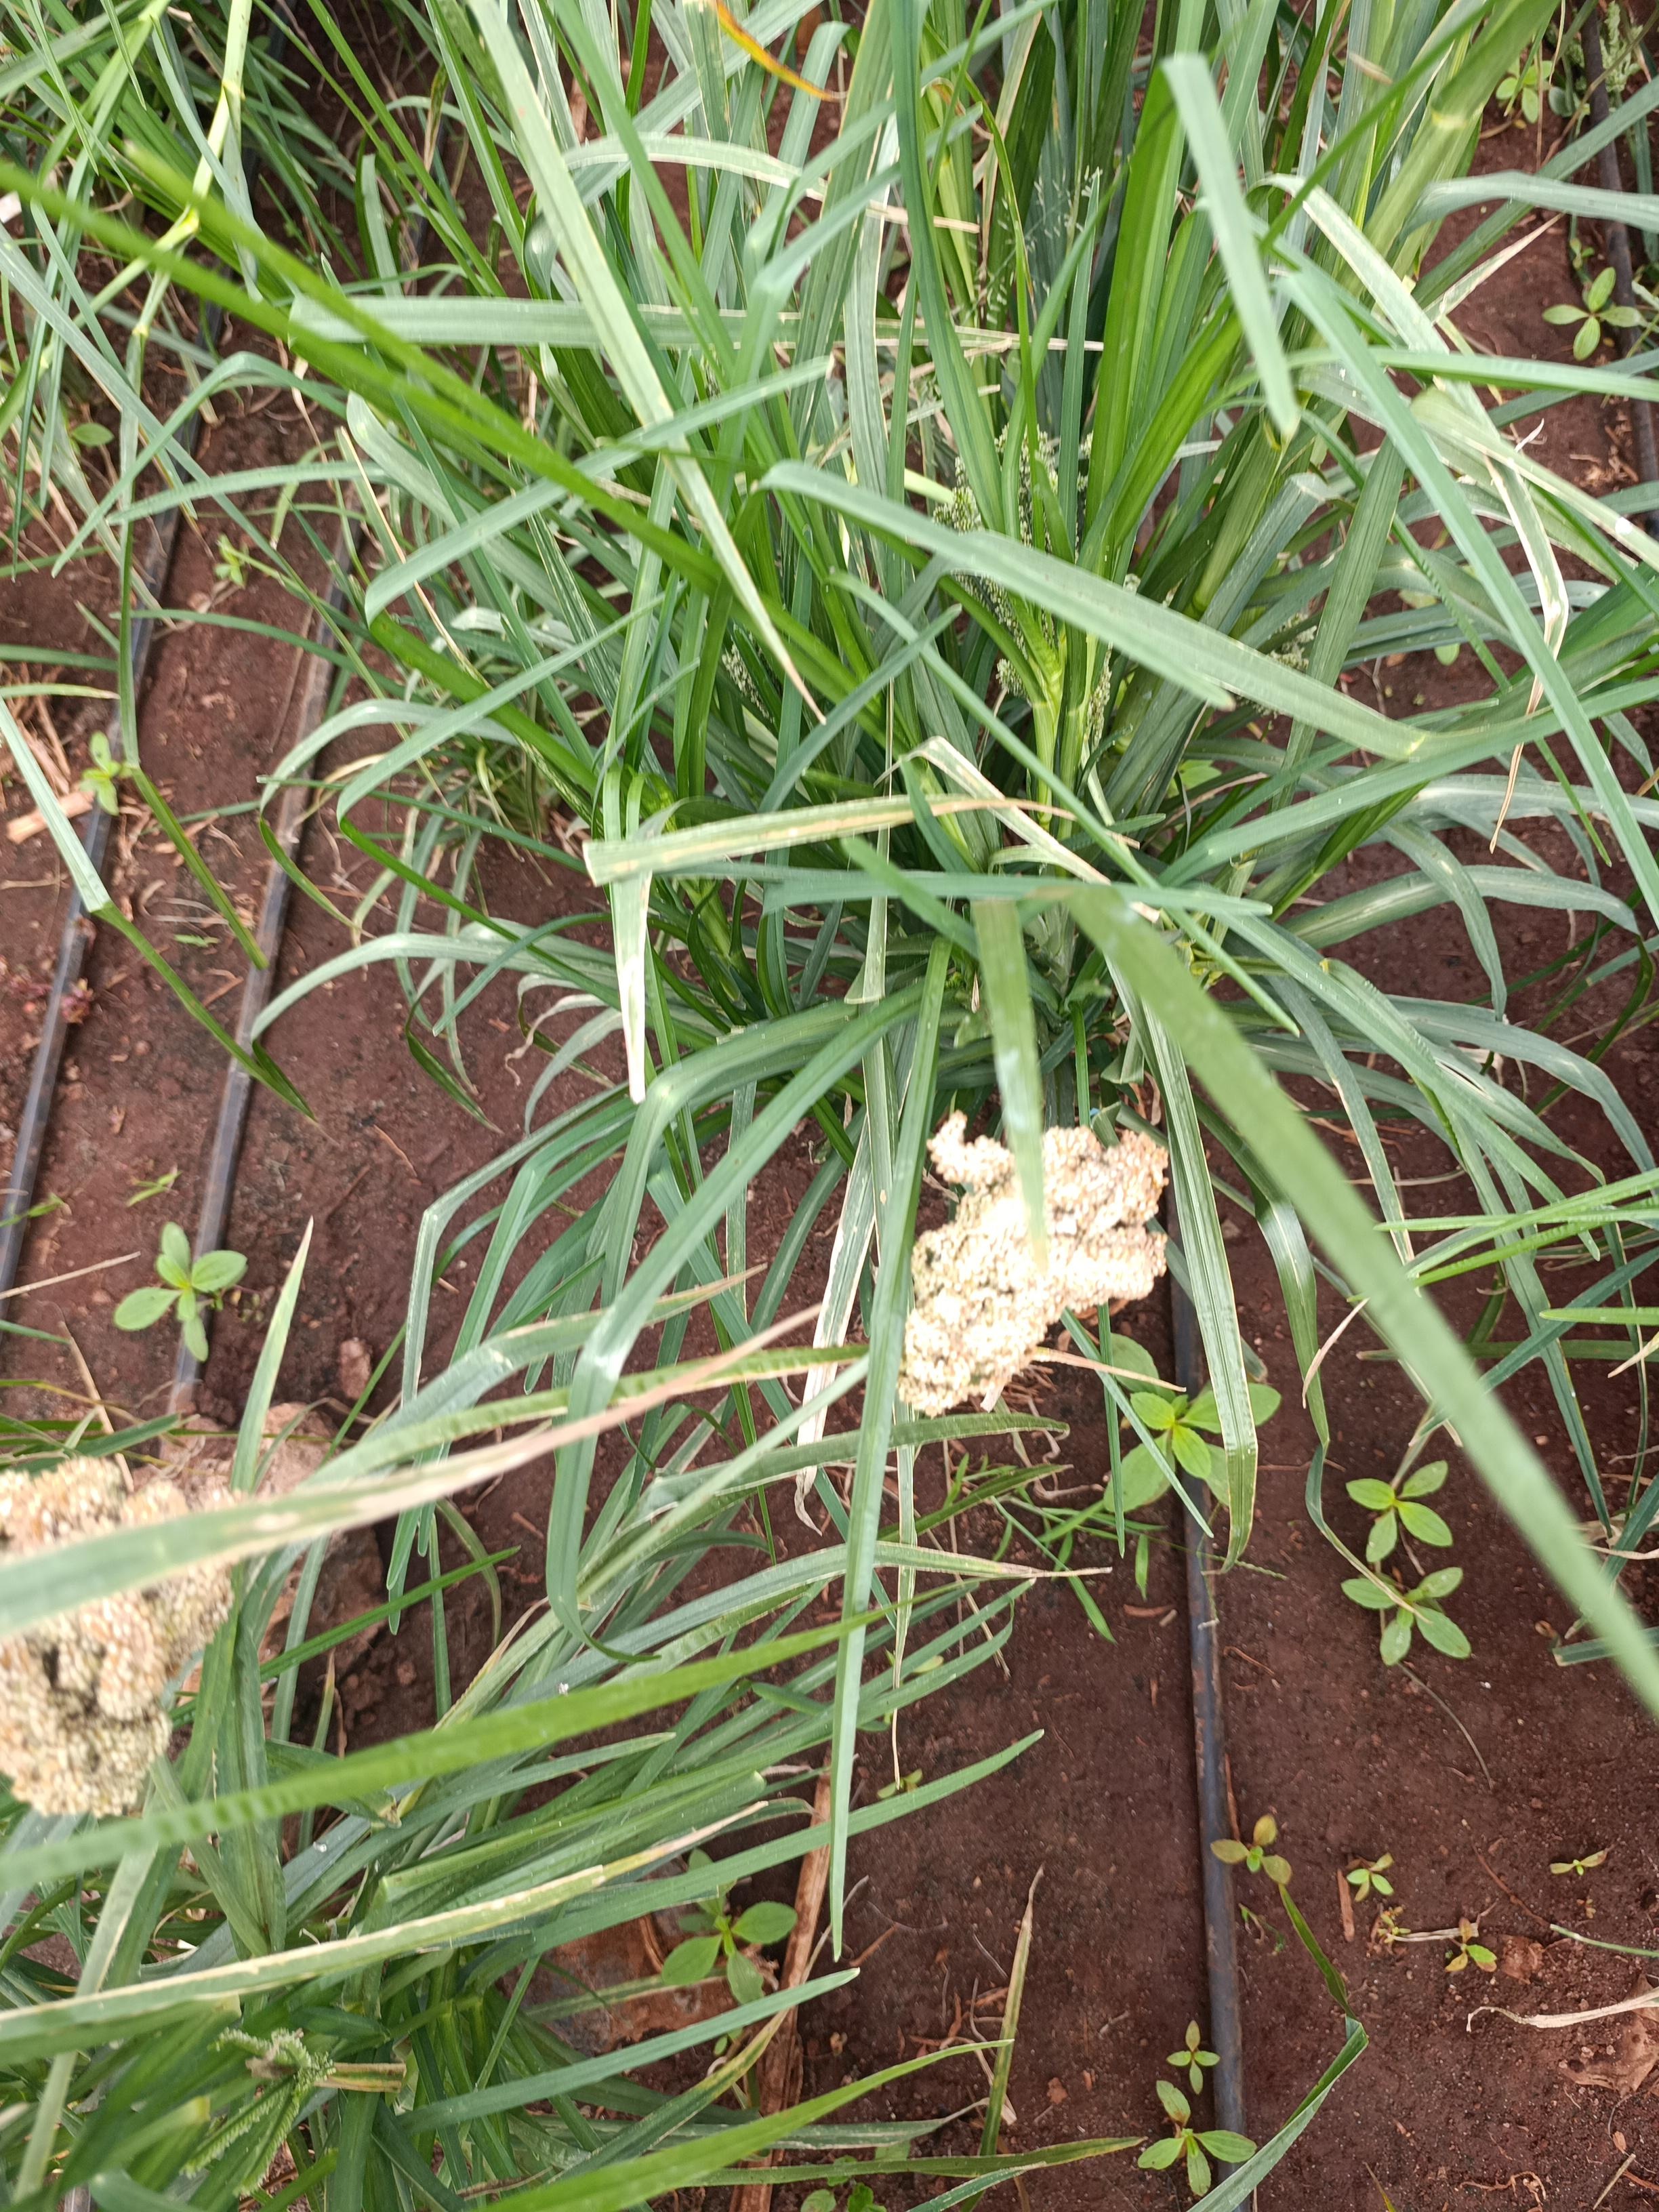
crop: finger millet
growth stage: filling grain
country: Kenya
